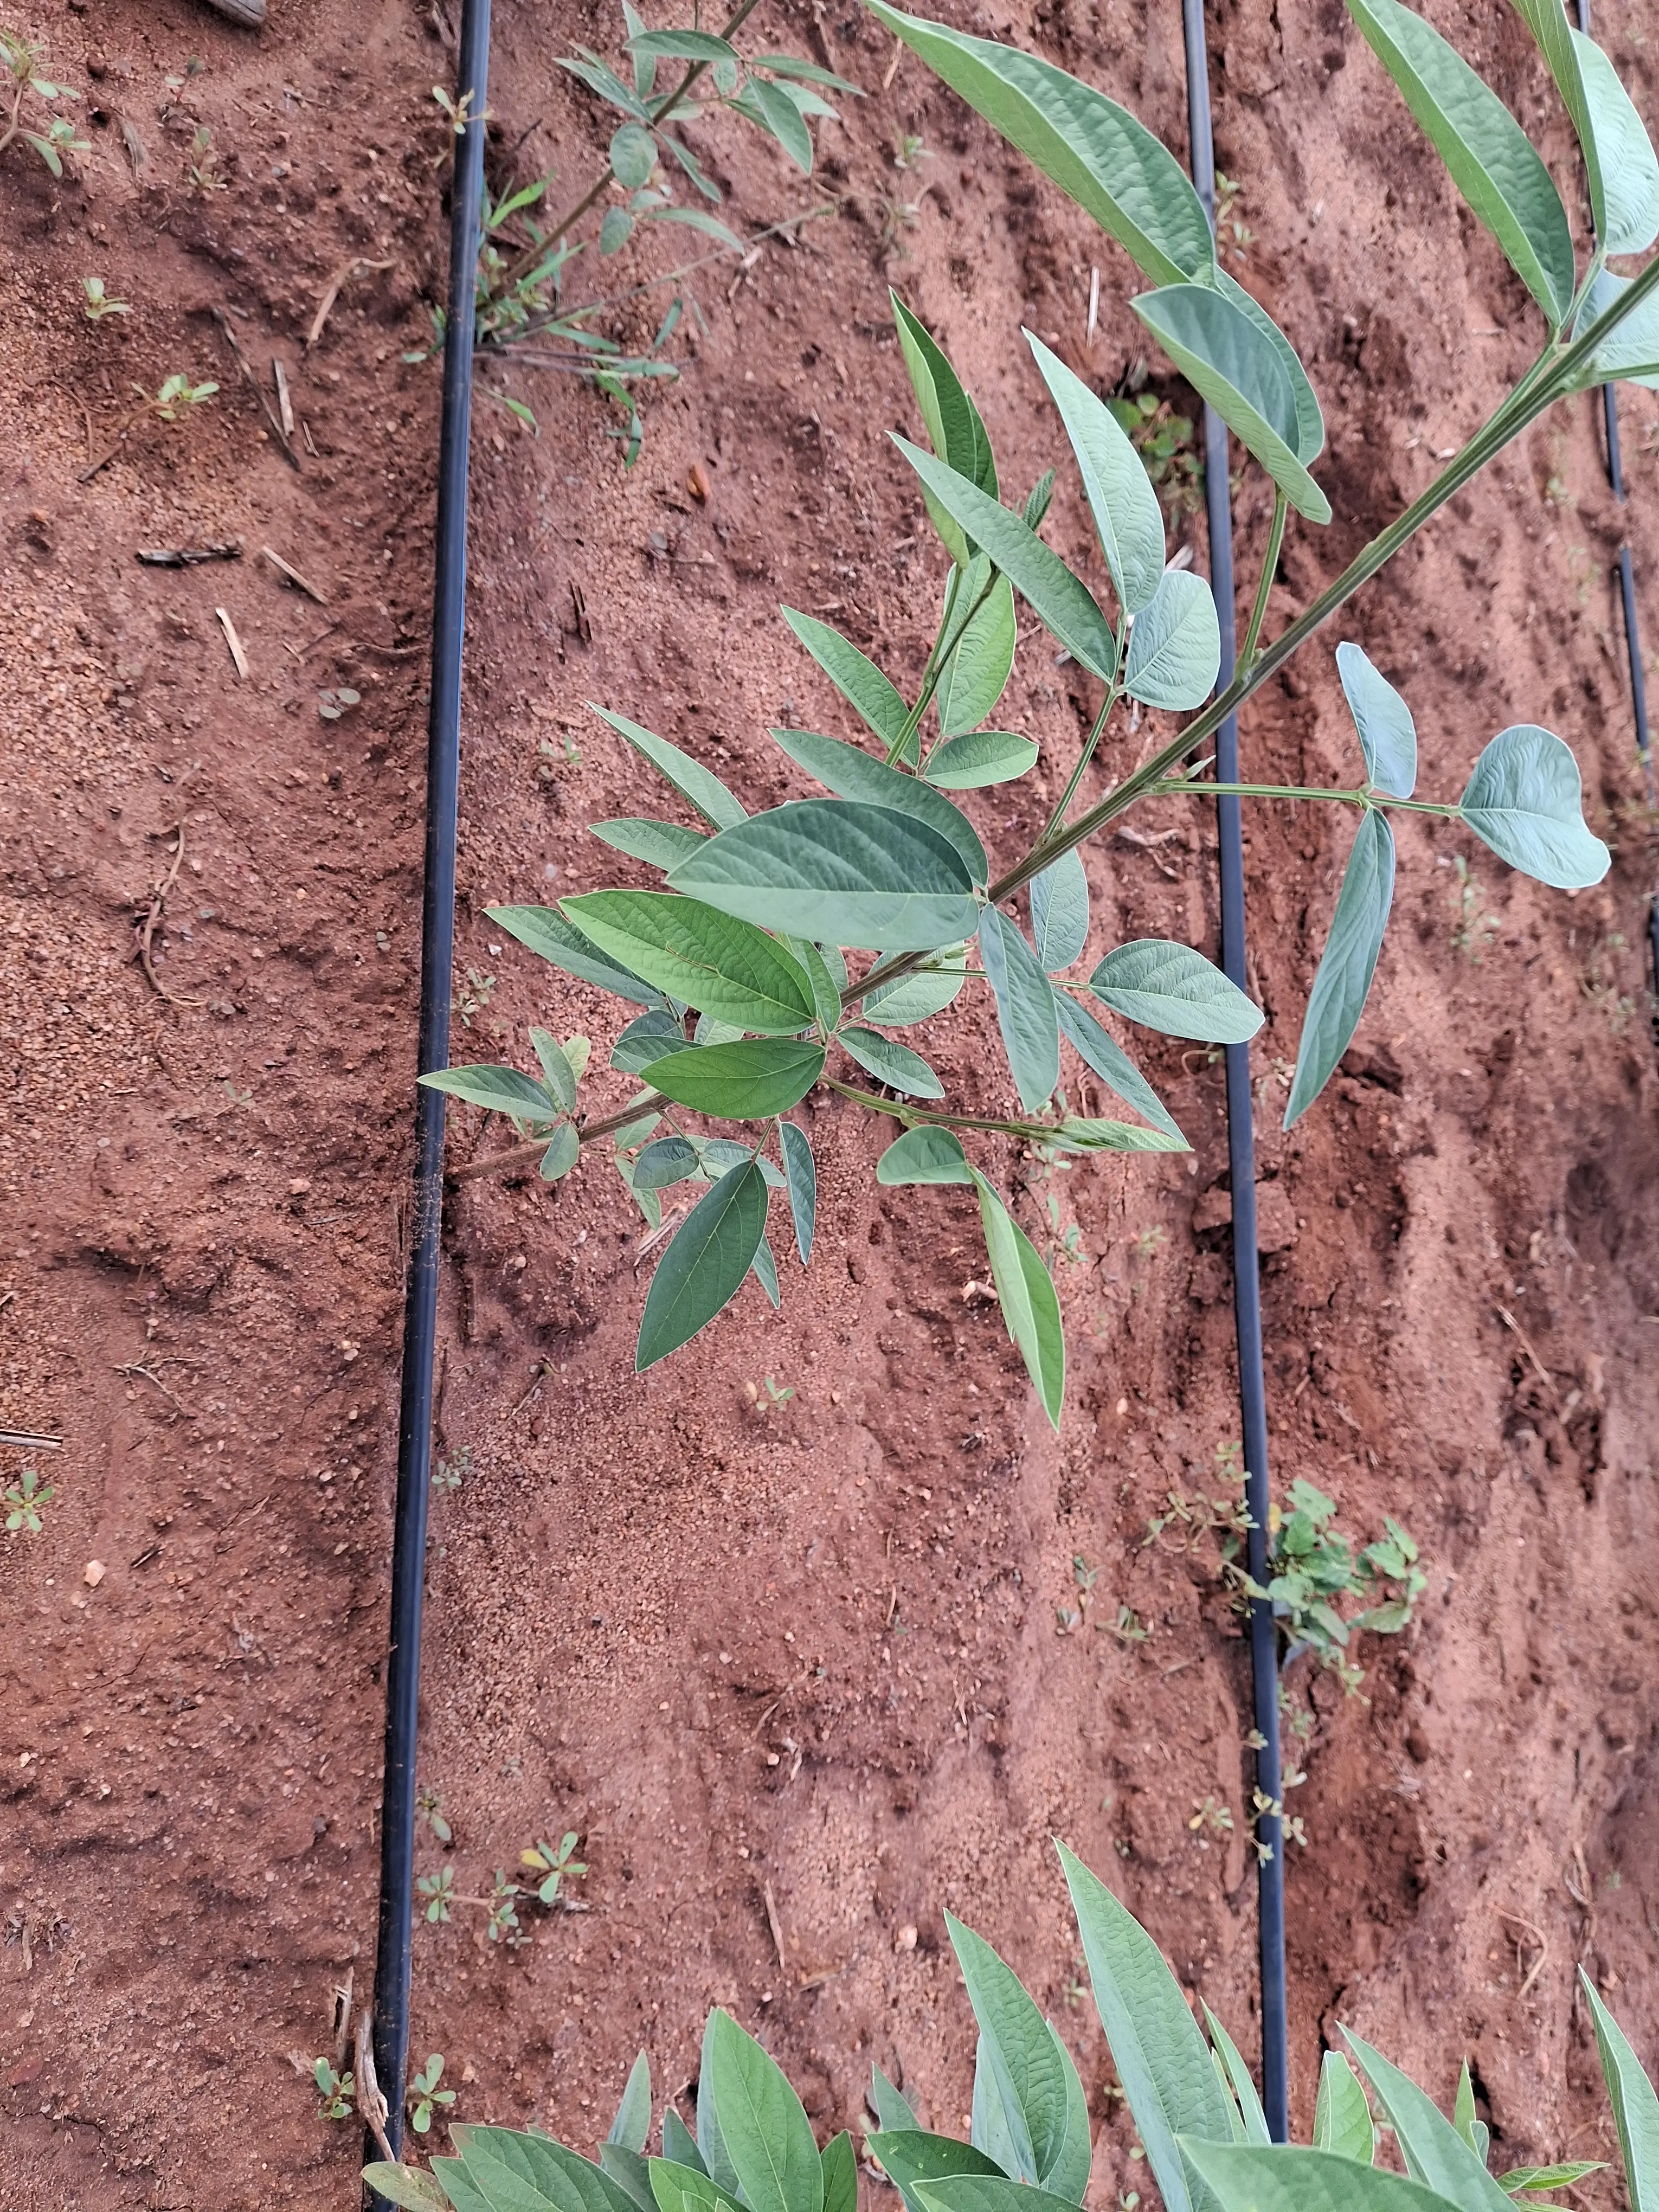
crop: pigeonpea
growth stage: vegetative
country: Kenya
